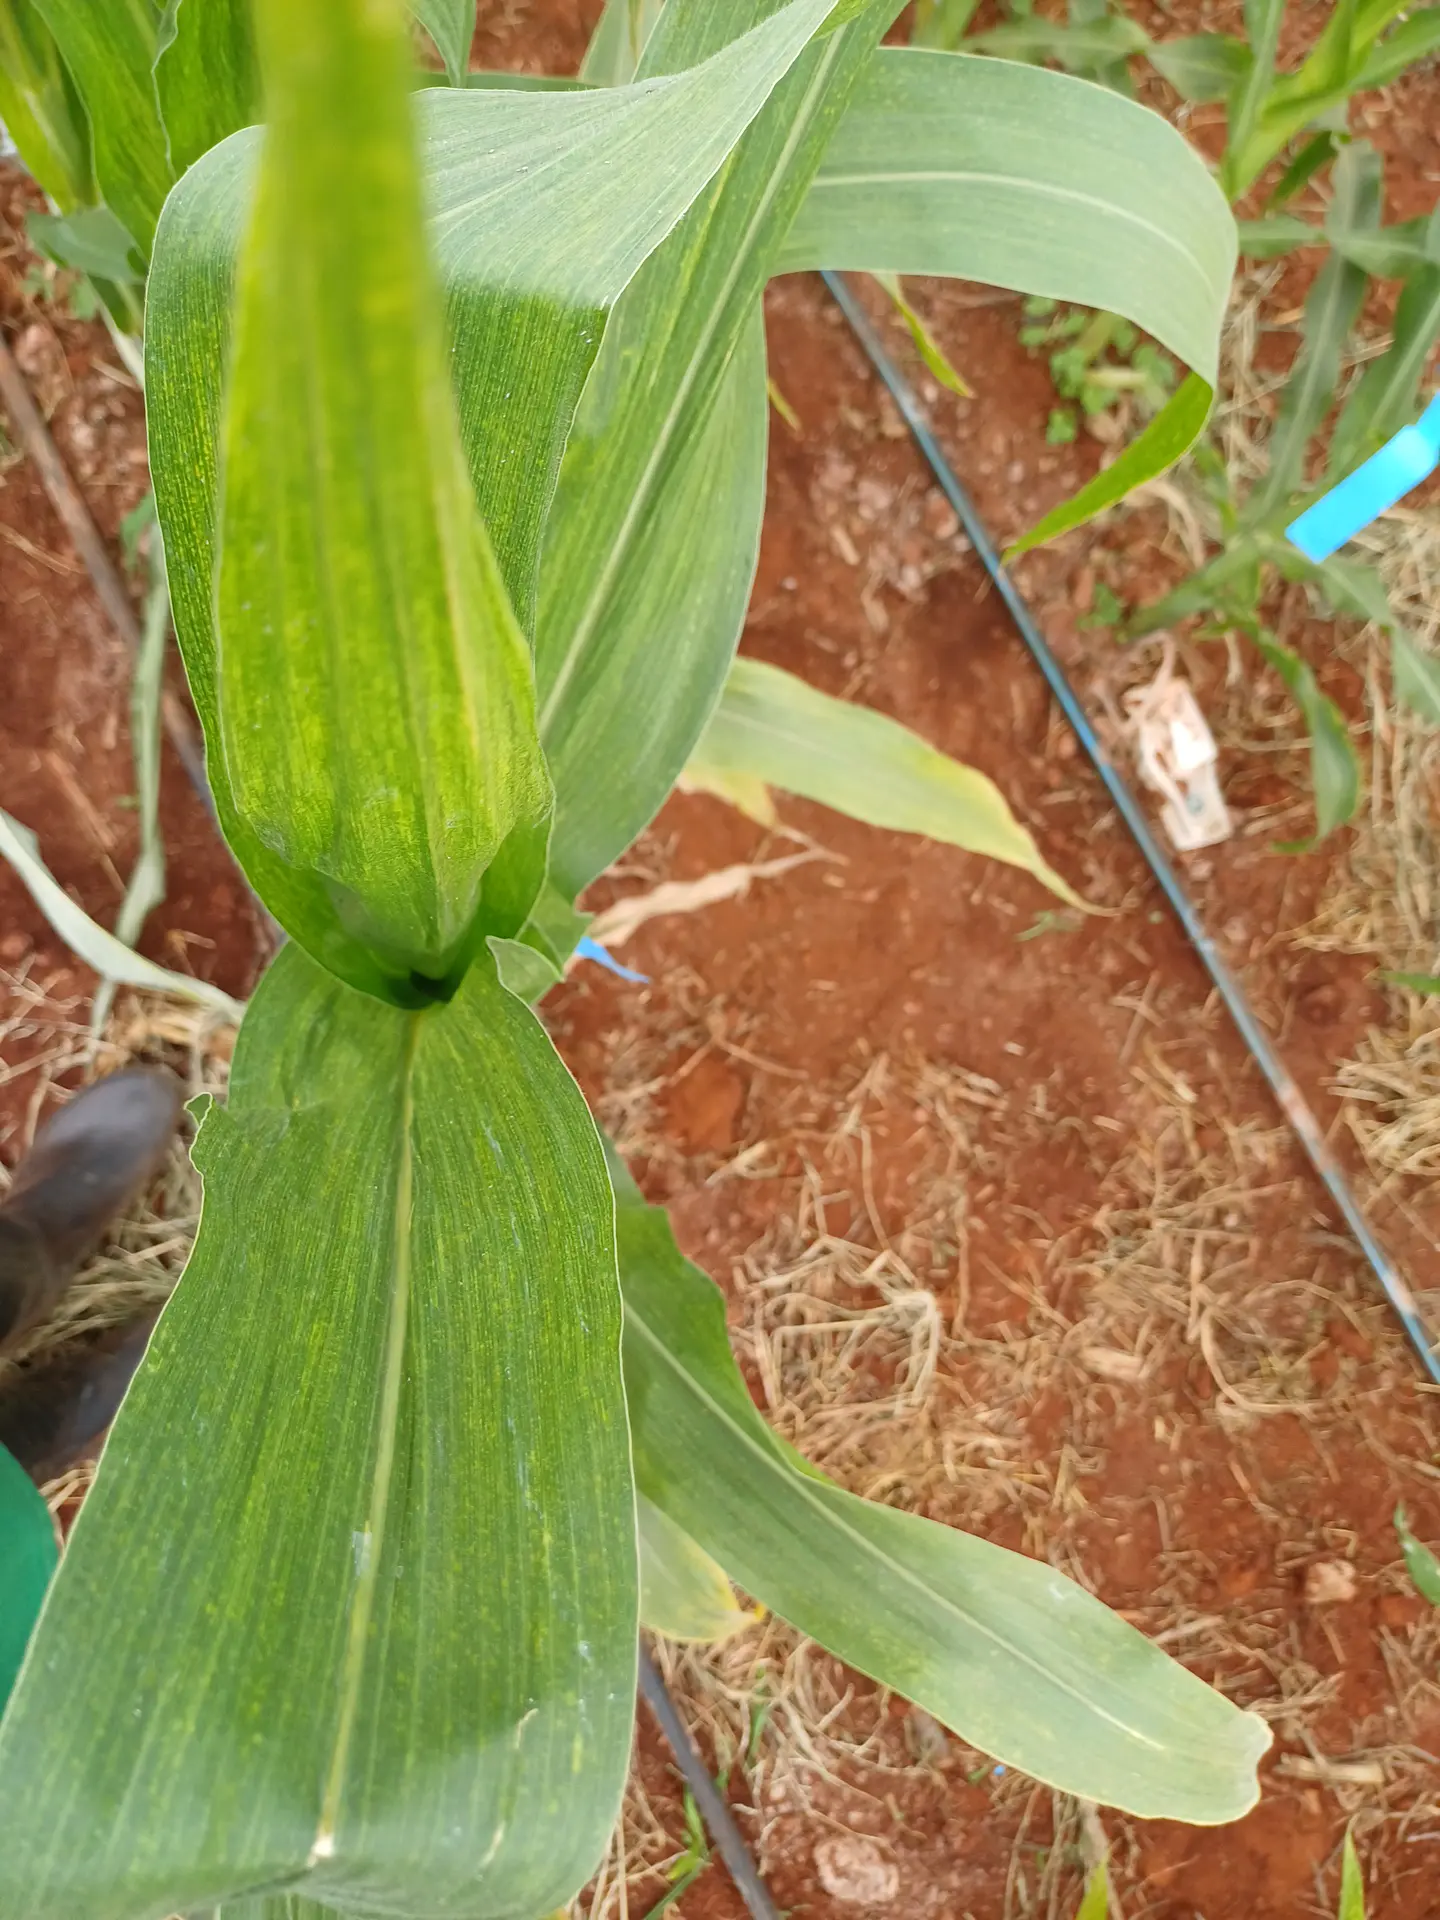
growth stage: vegetative
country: Kenya
